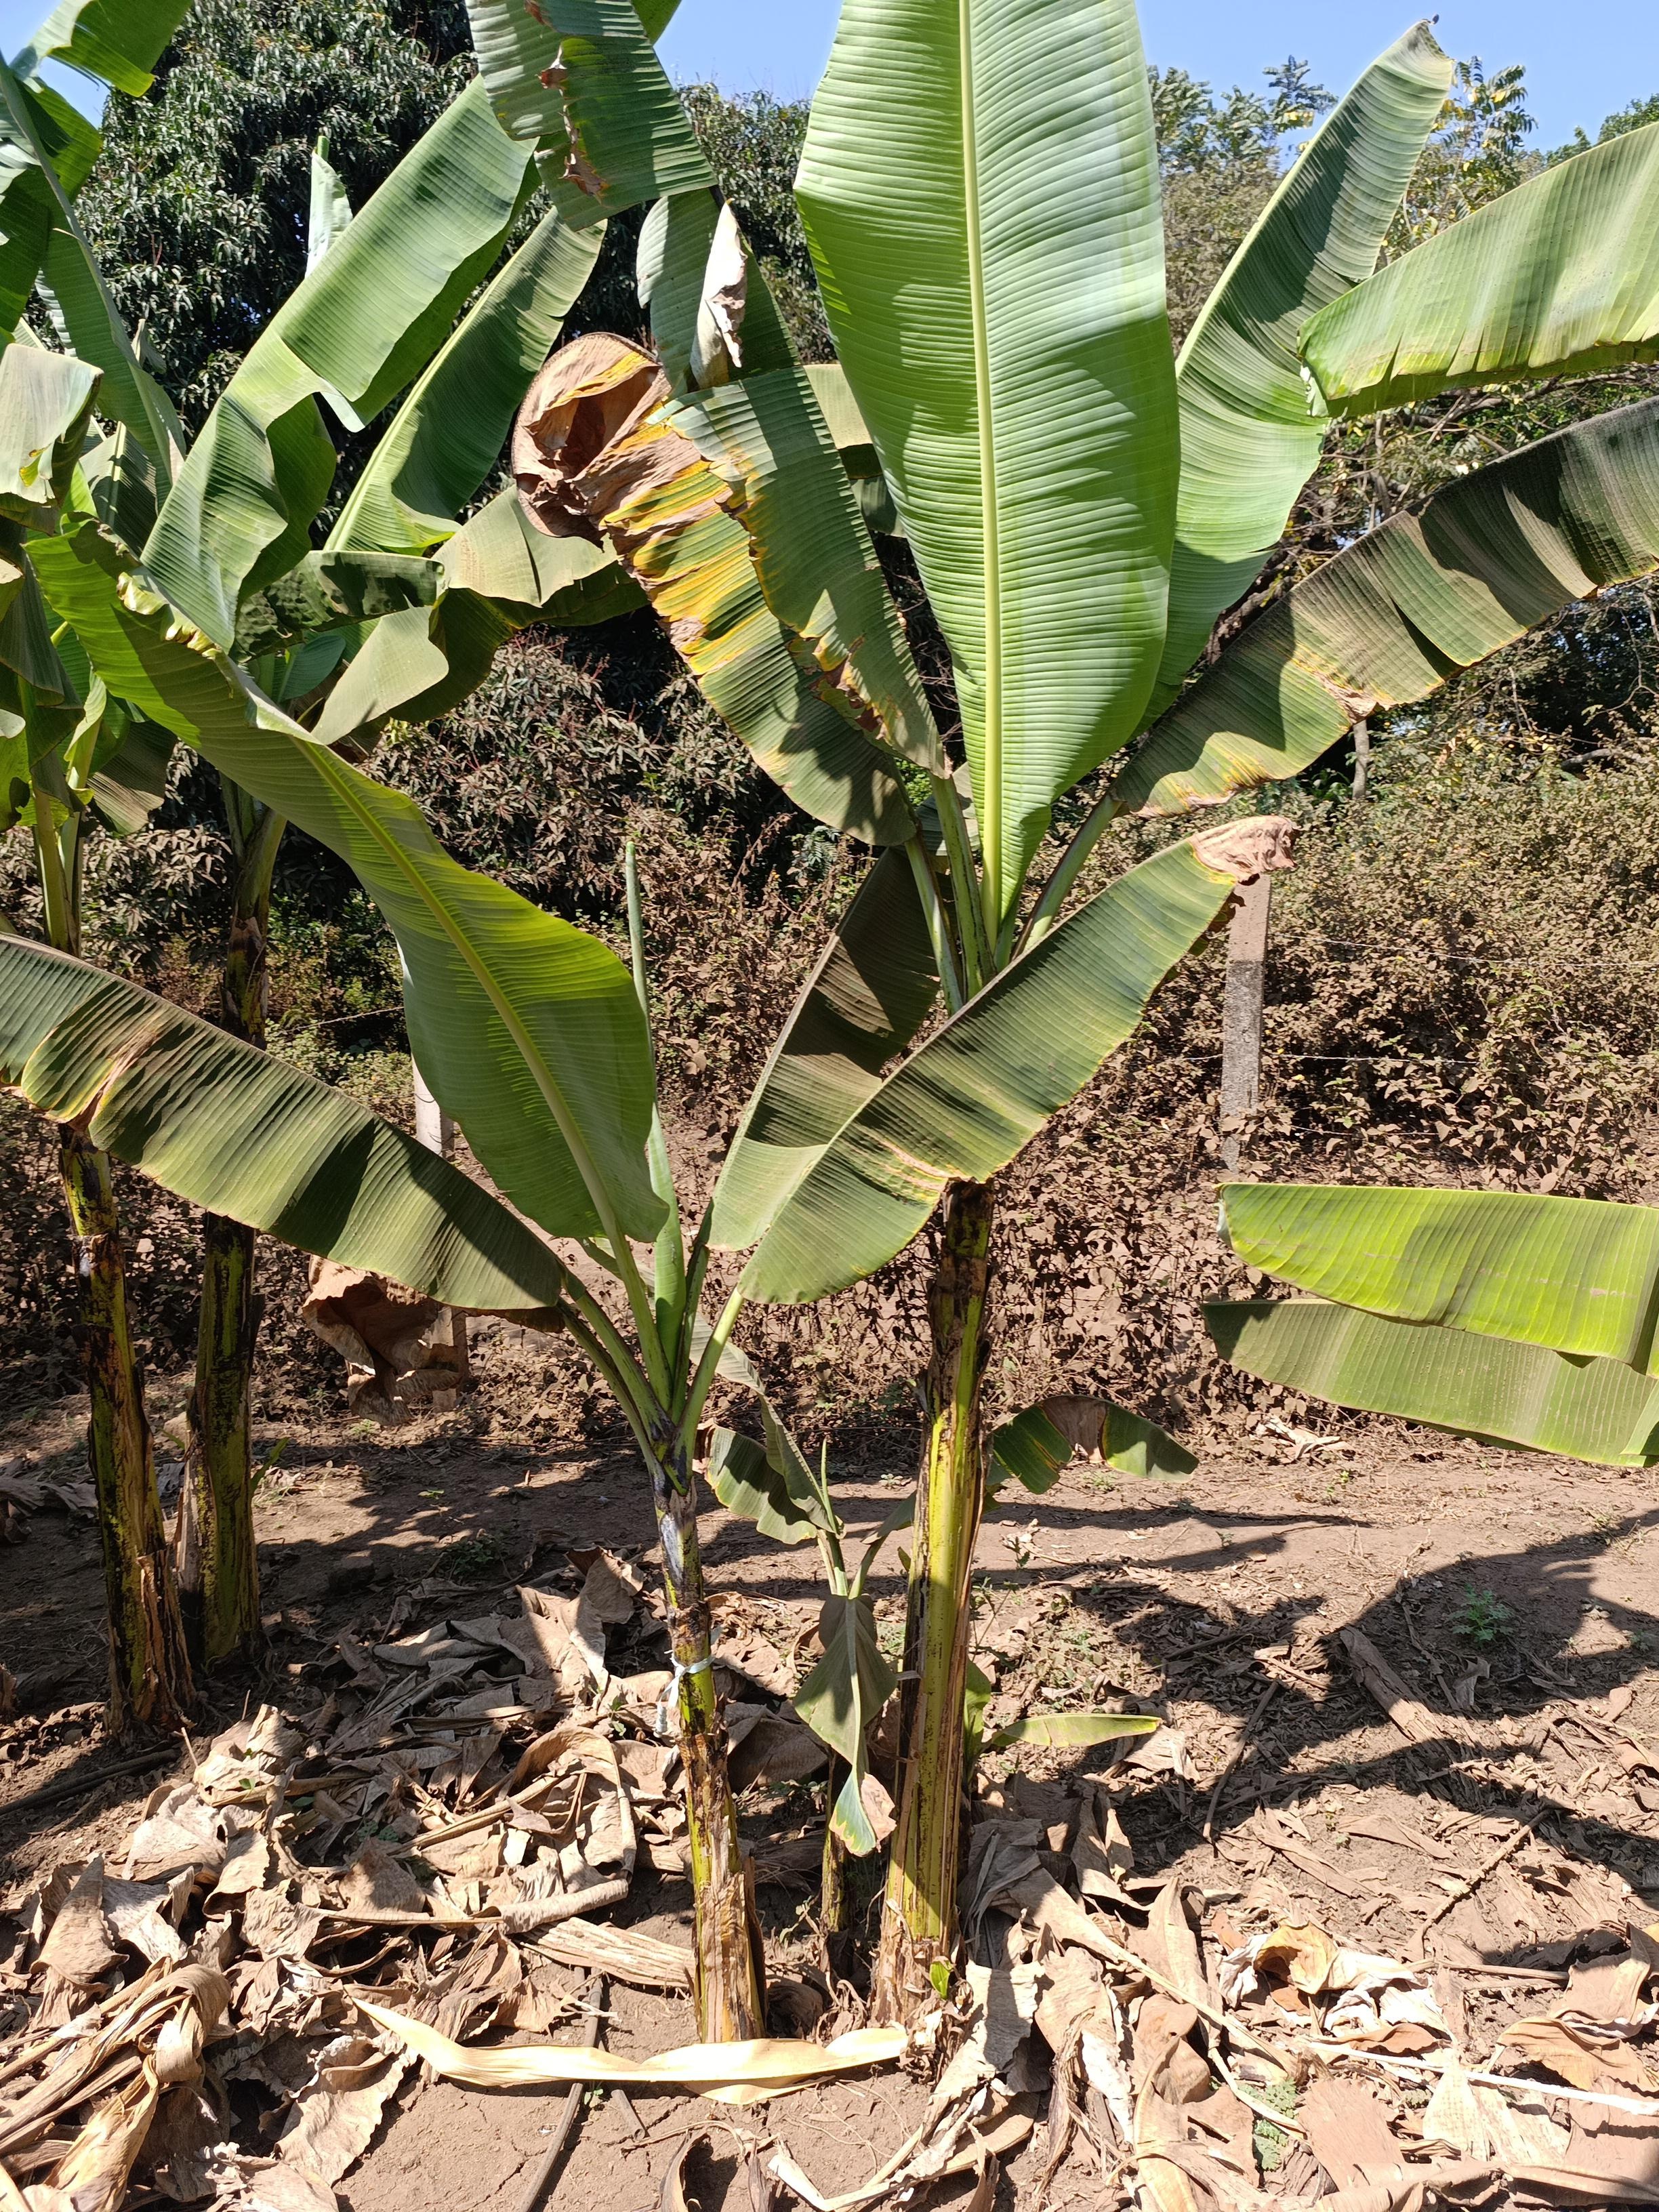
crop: banana
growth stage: vegetative
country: Tanzania
